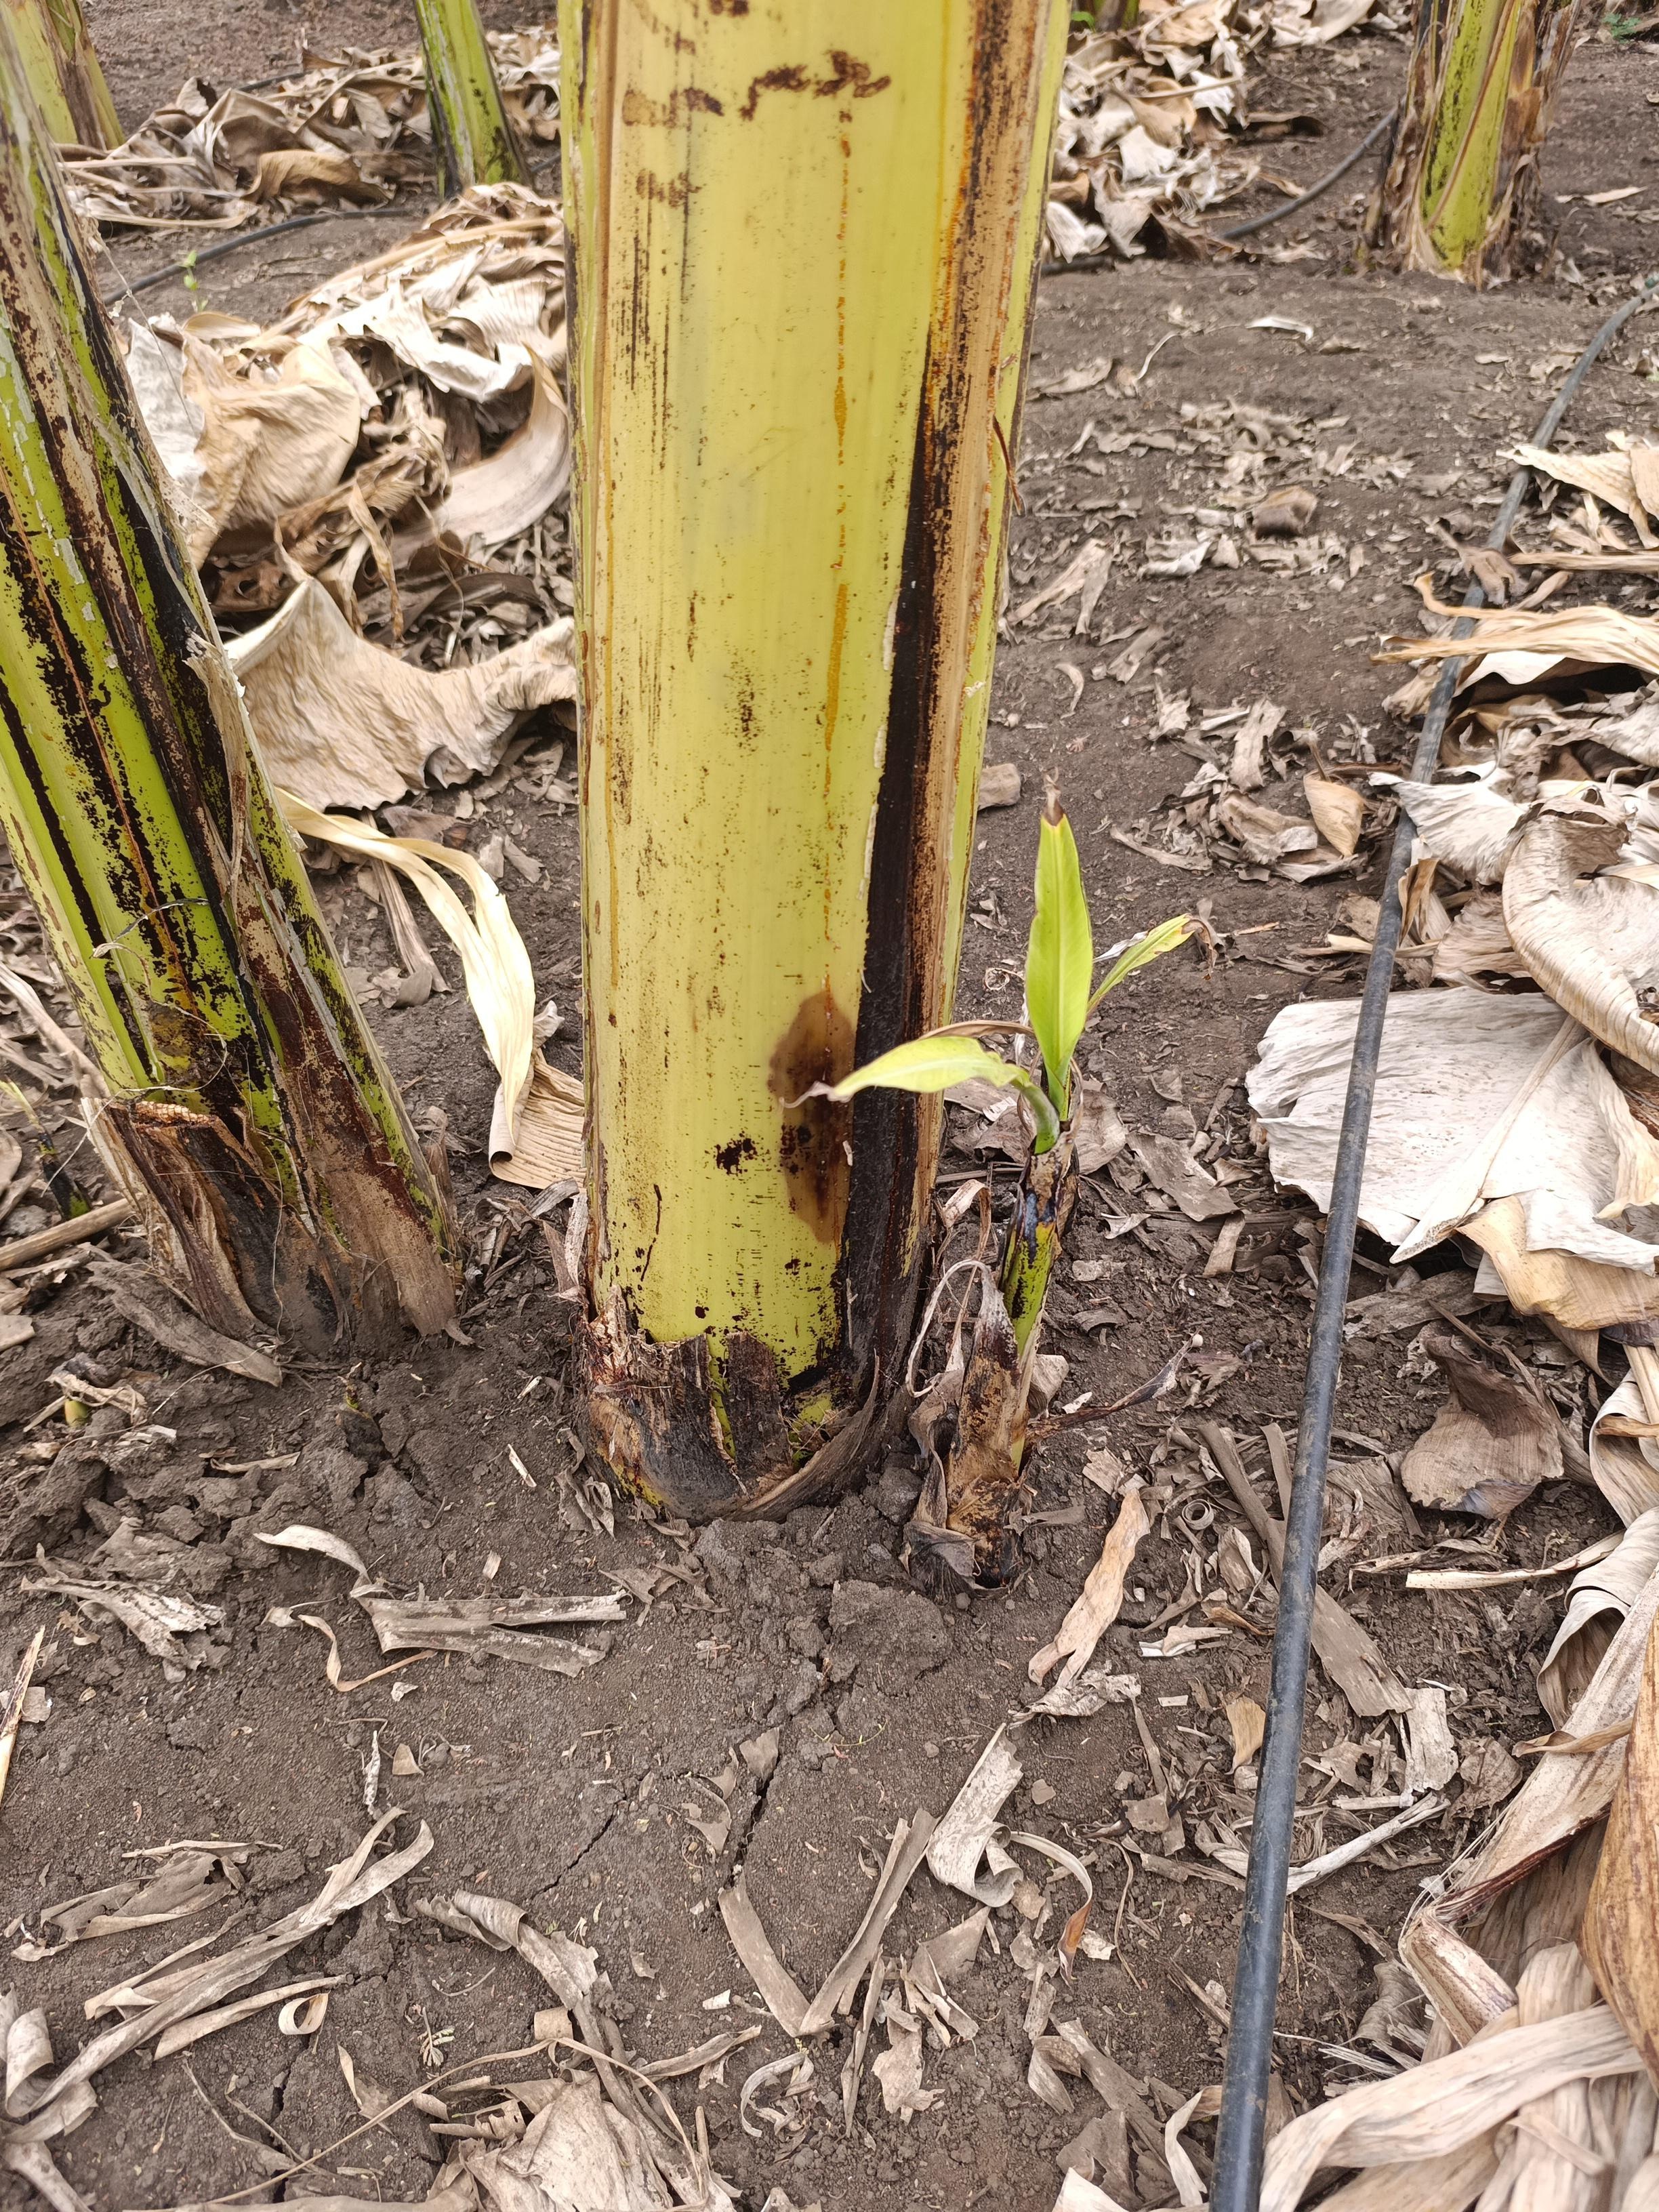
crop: banana
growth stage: emergence sucker
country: Tanzania
